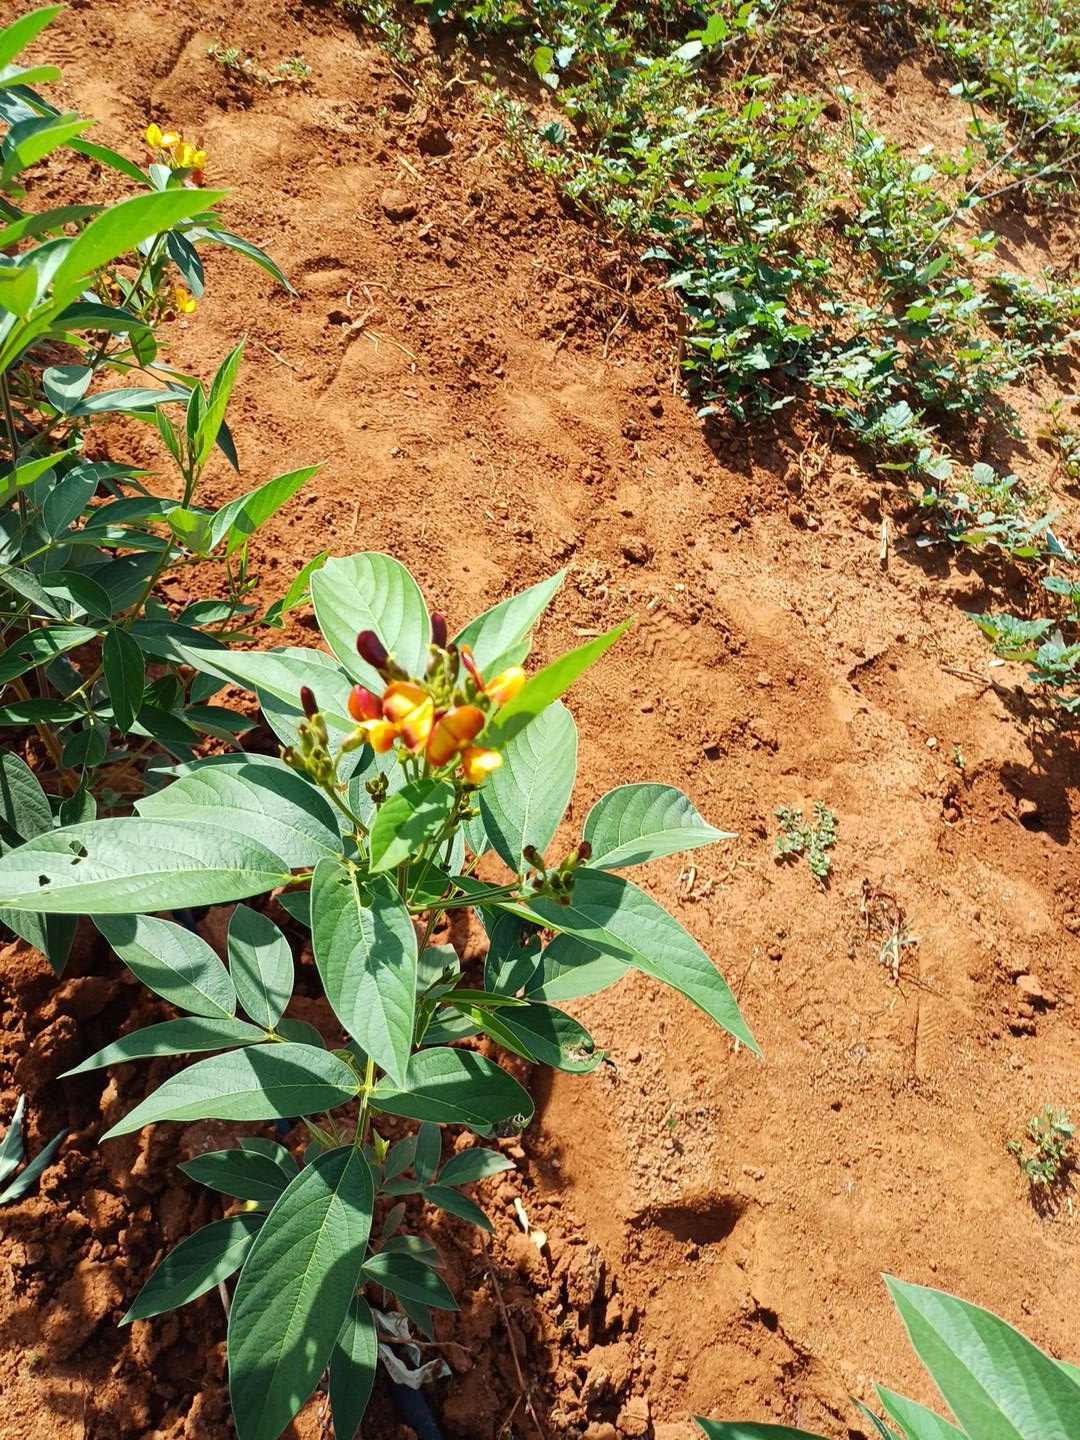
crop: pigeonpea
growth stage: development pod
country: Kenya
